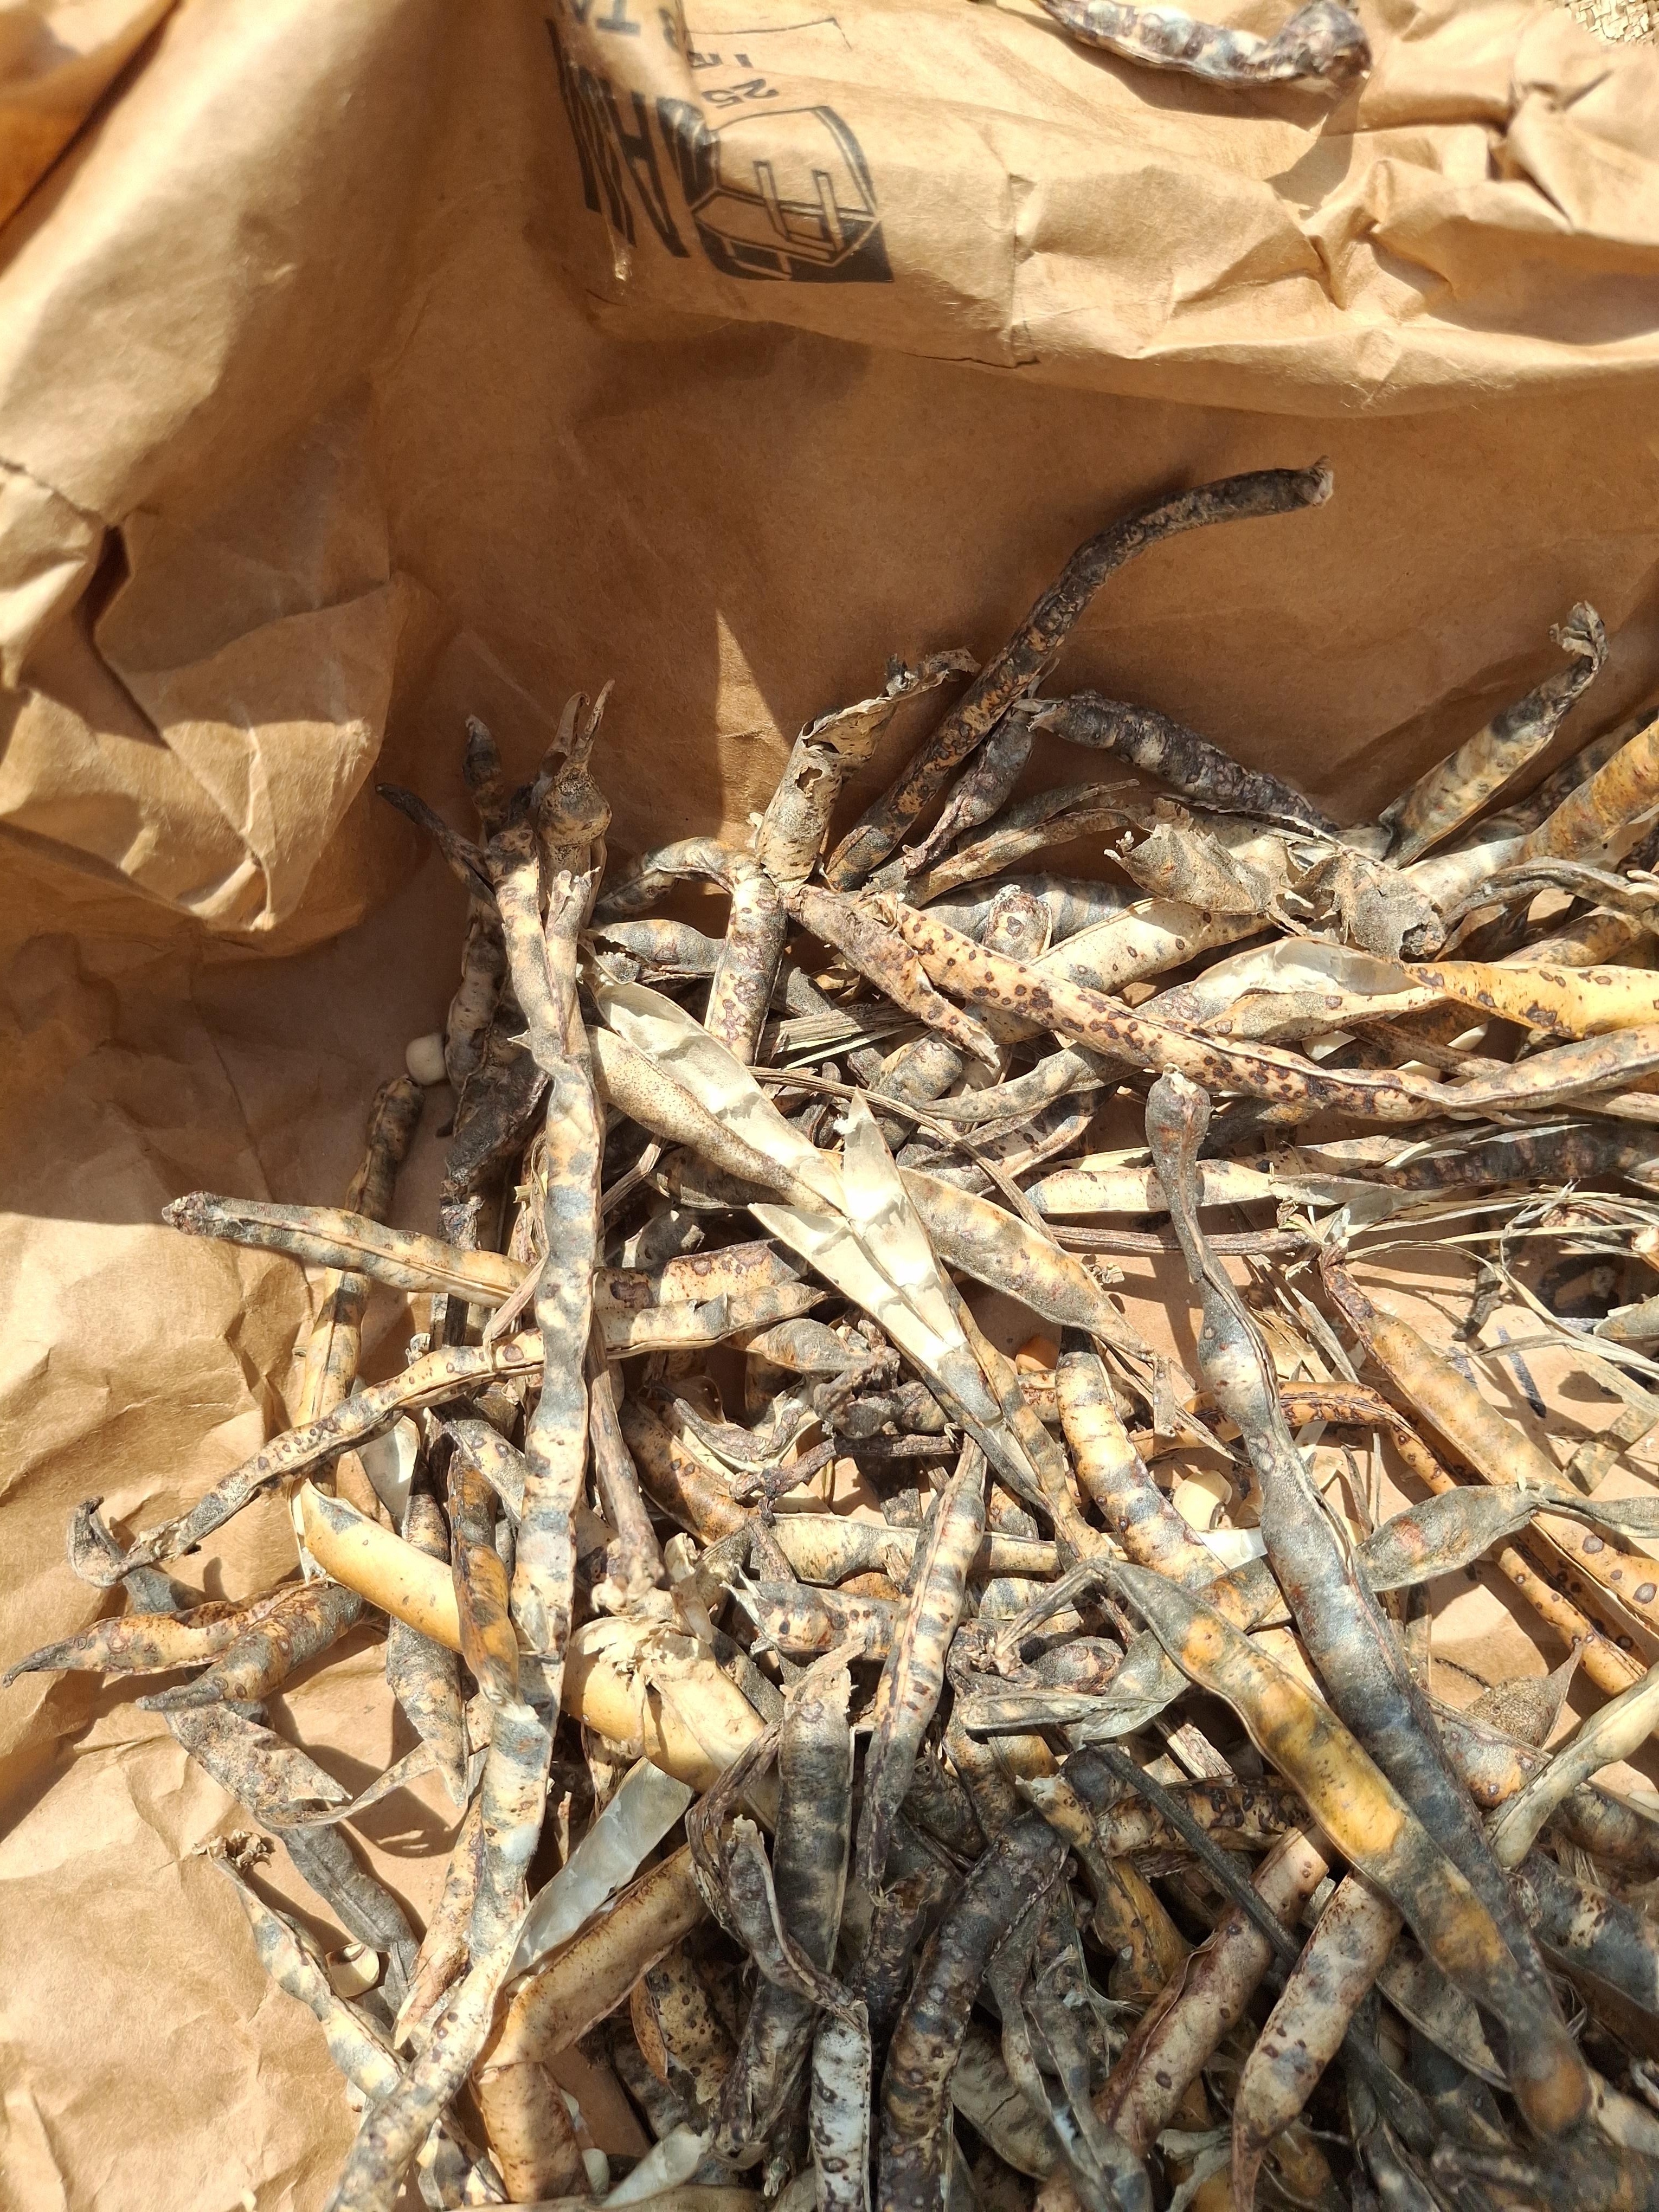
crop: cowpea
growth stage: harvest
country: Nigeria
